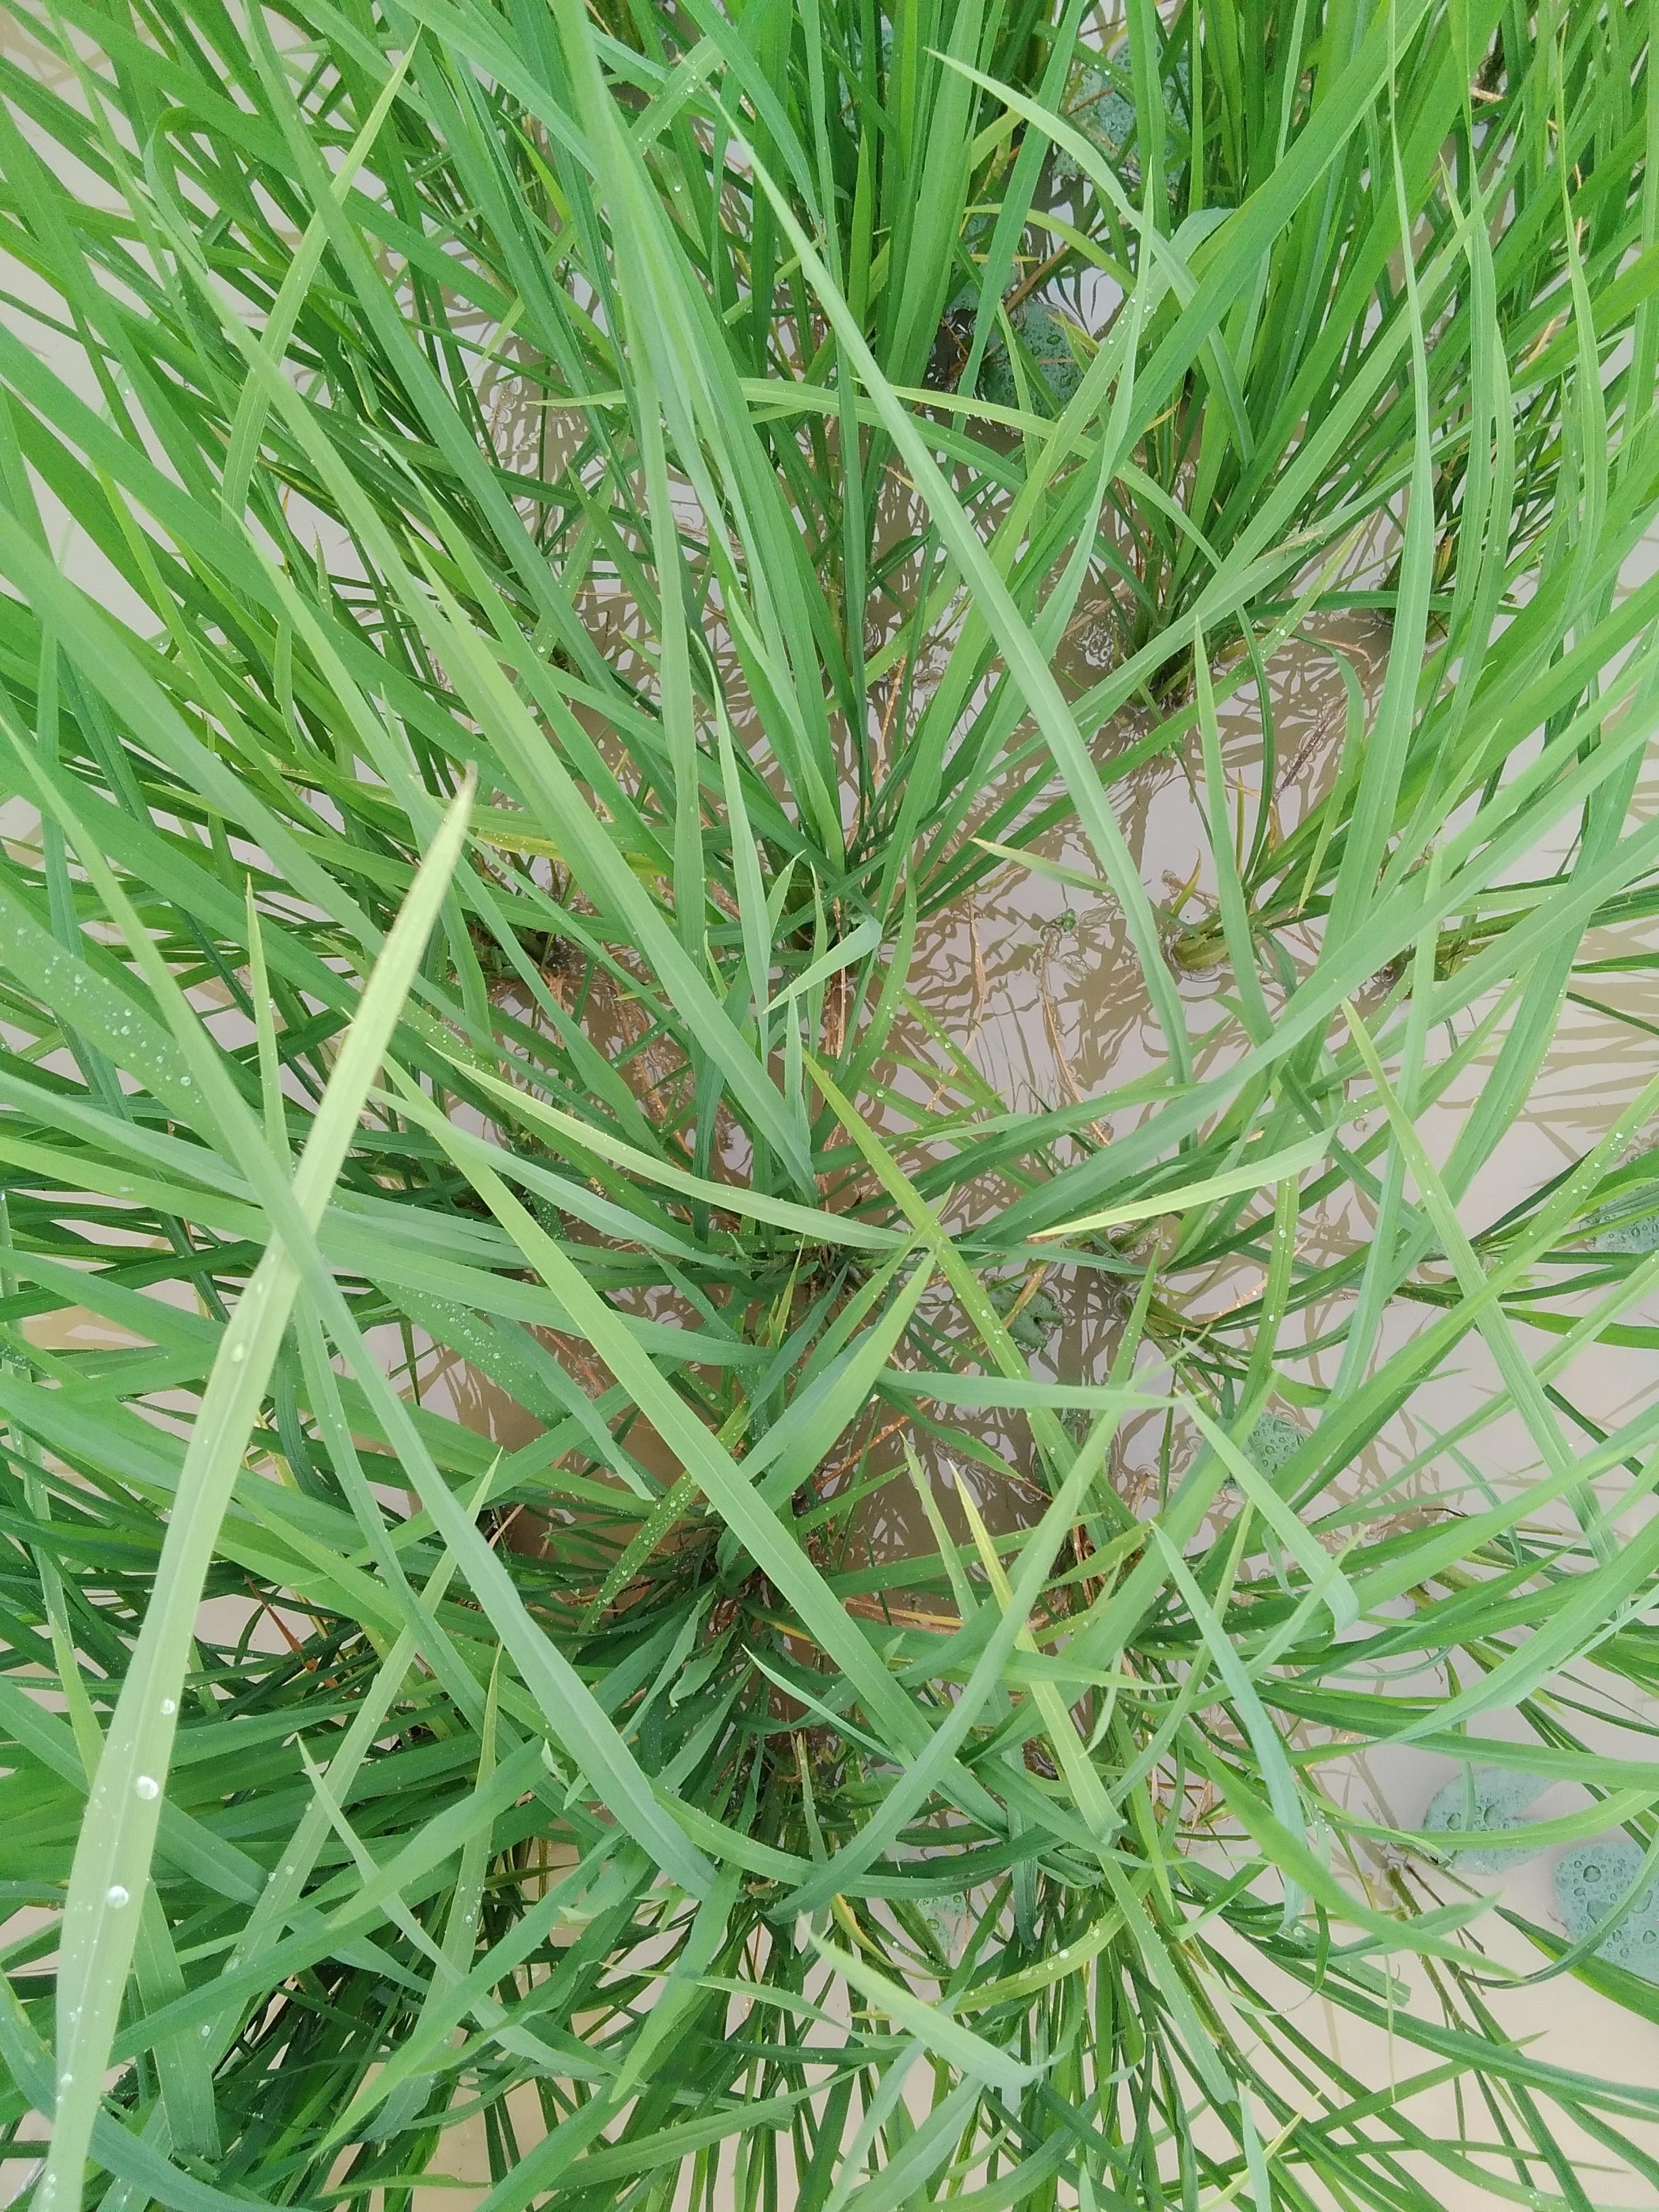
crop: rice
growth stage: vegetative
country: Nigeria
